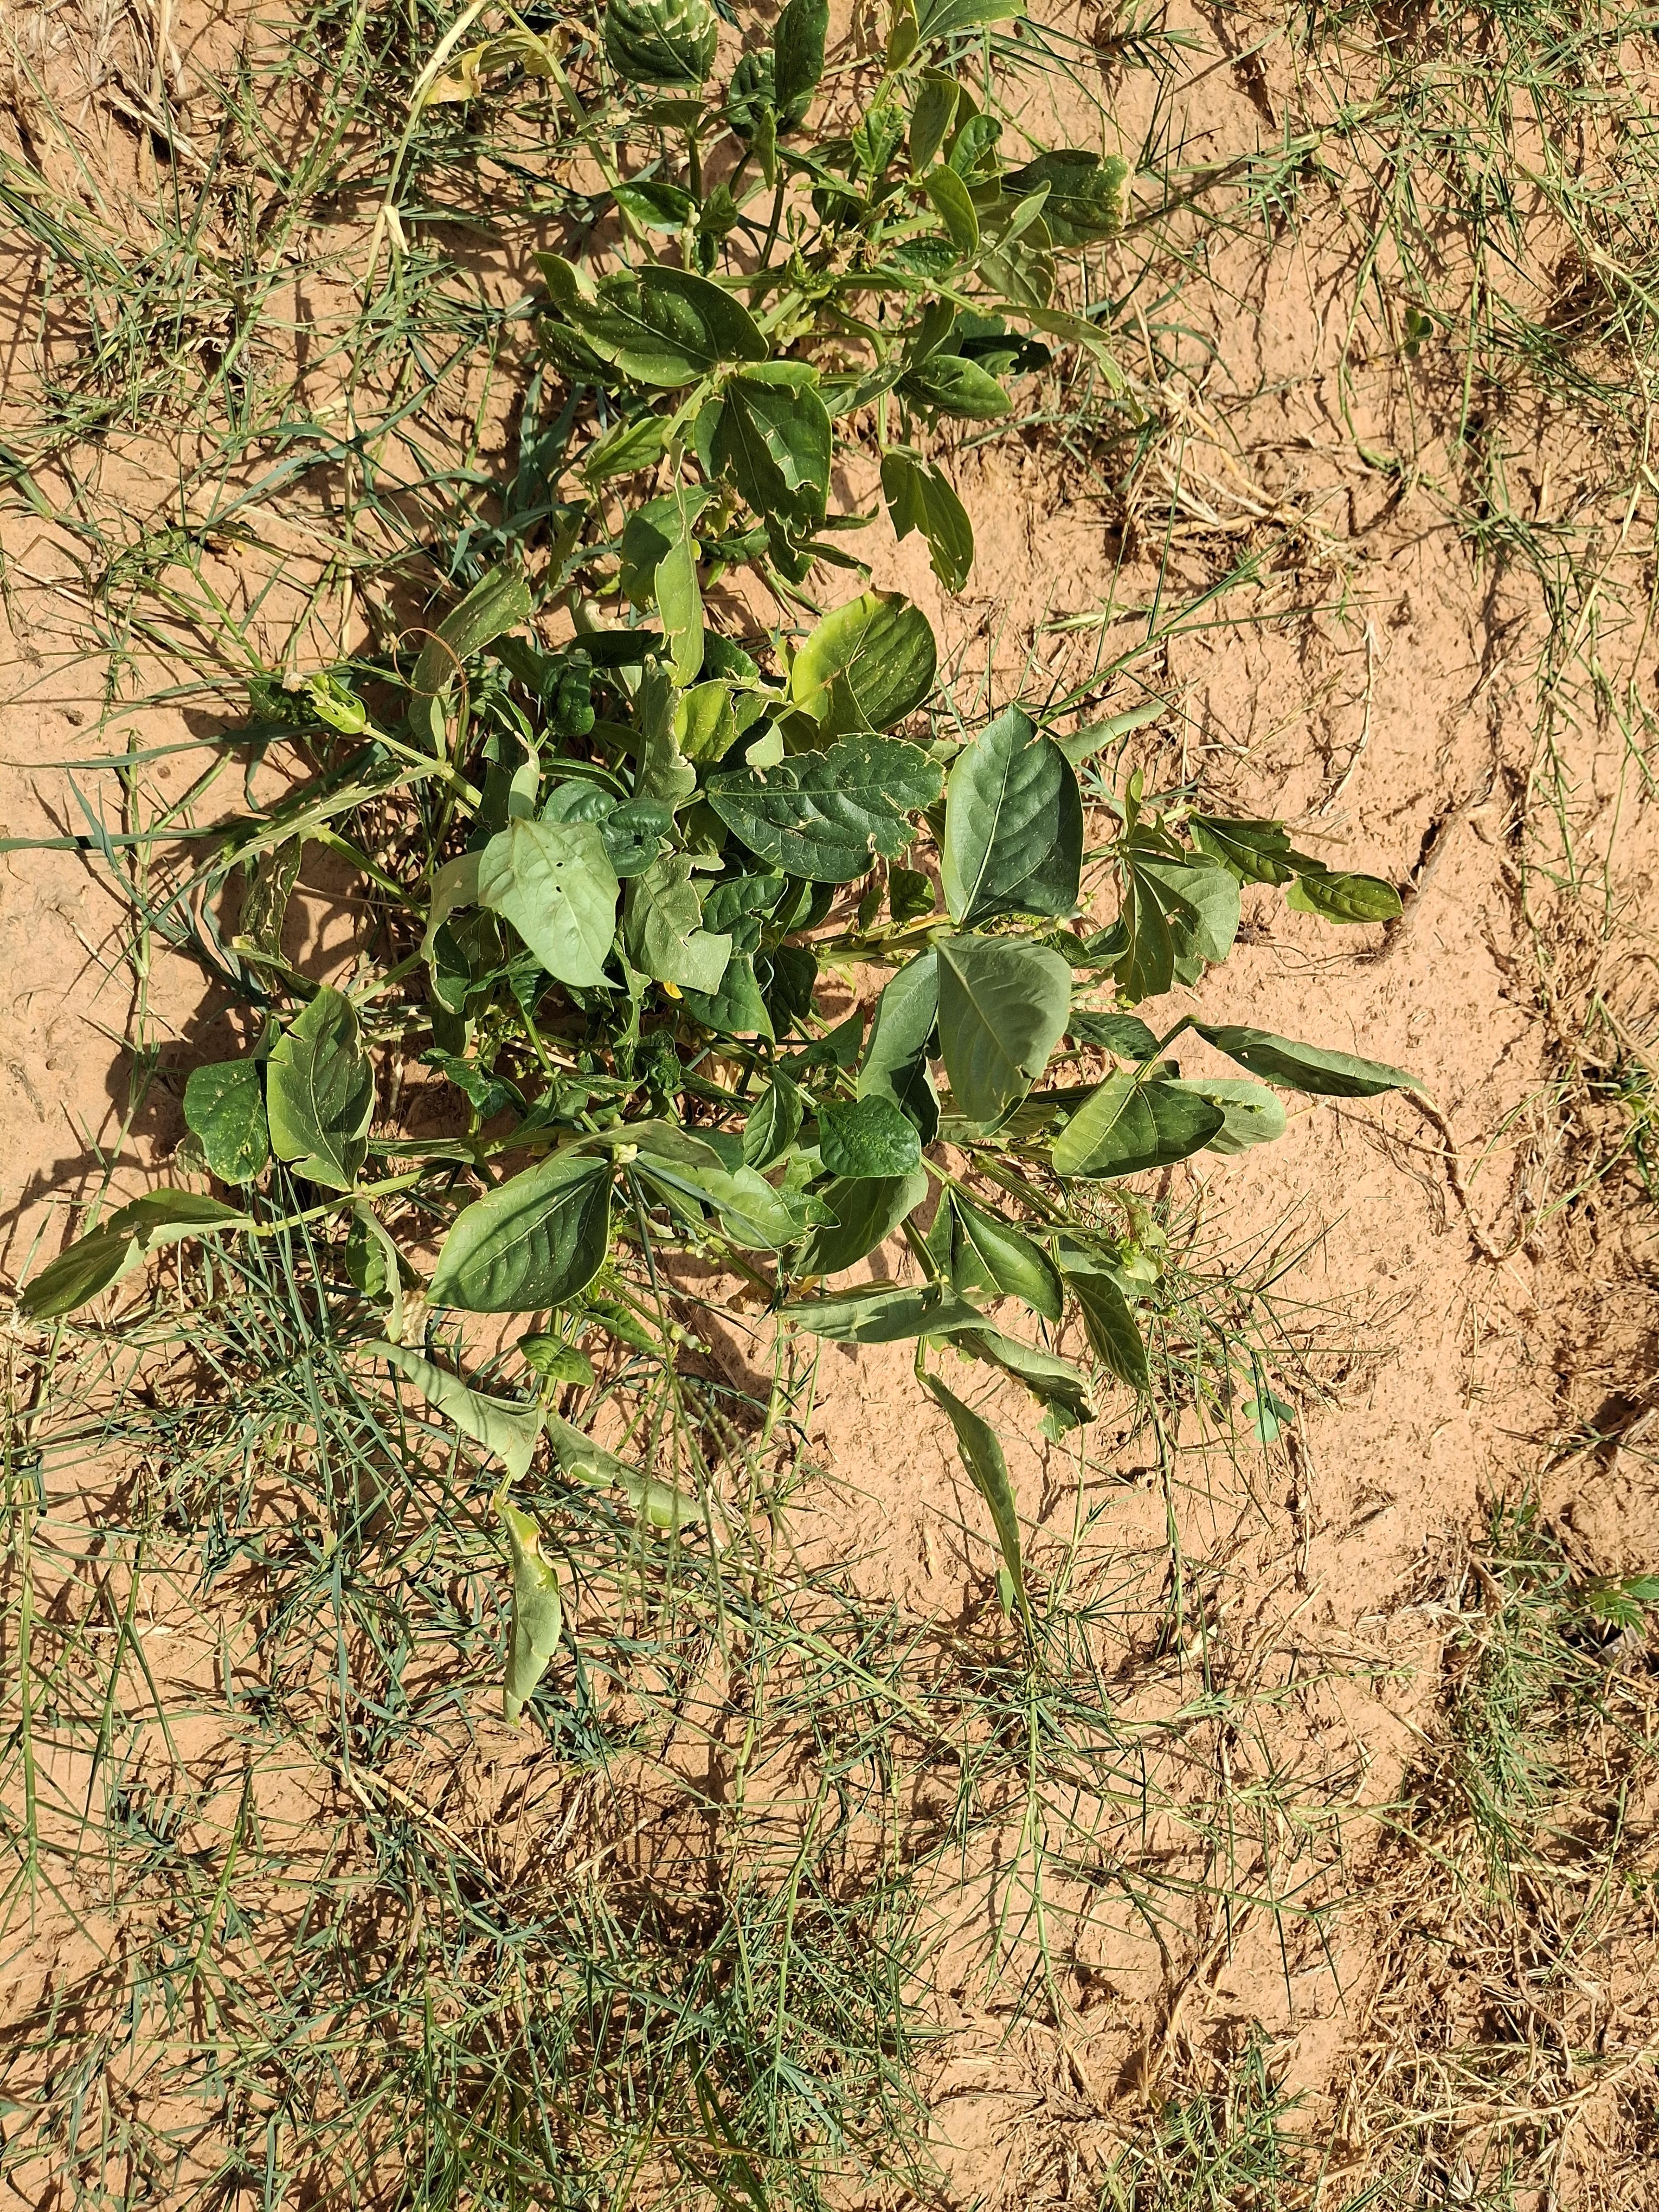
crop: cowpea
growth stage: harvest maturity
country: Nigeria
